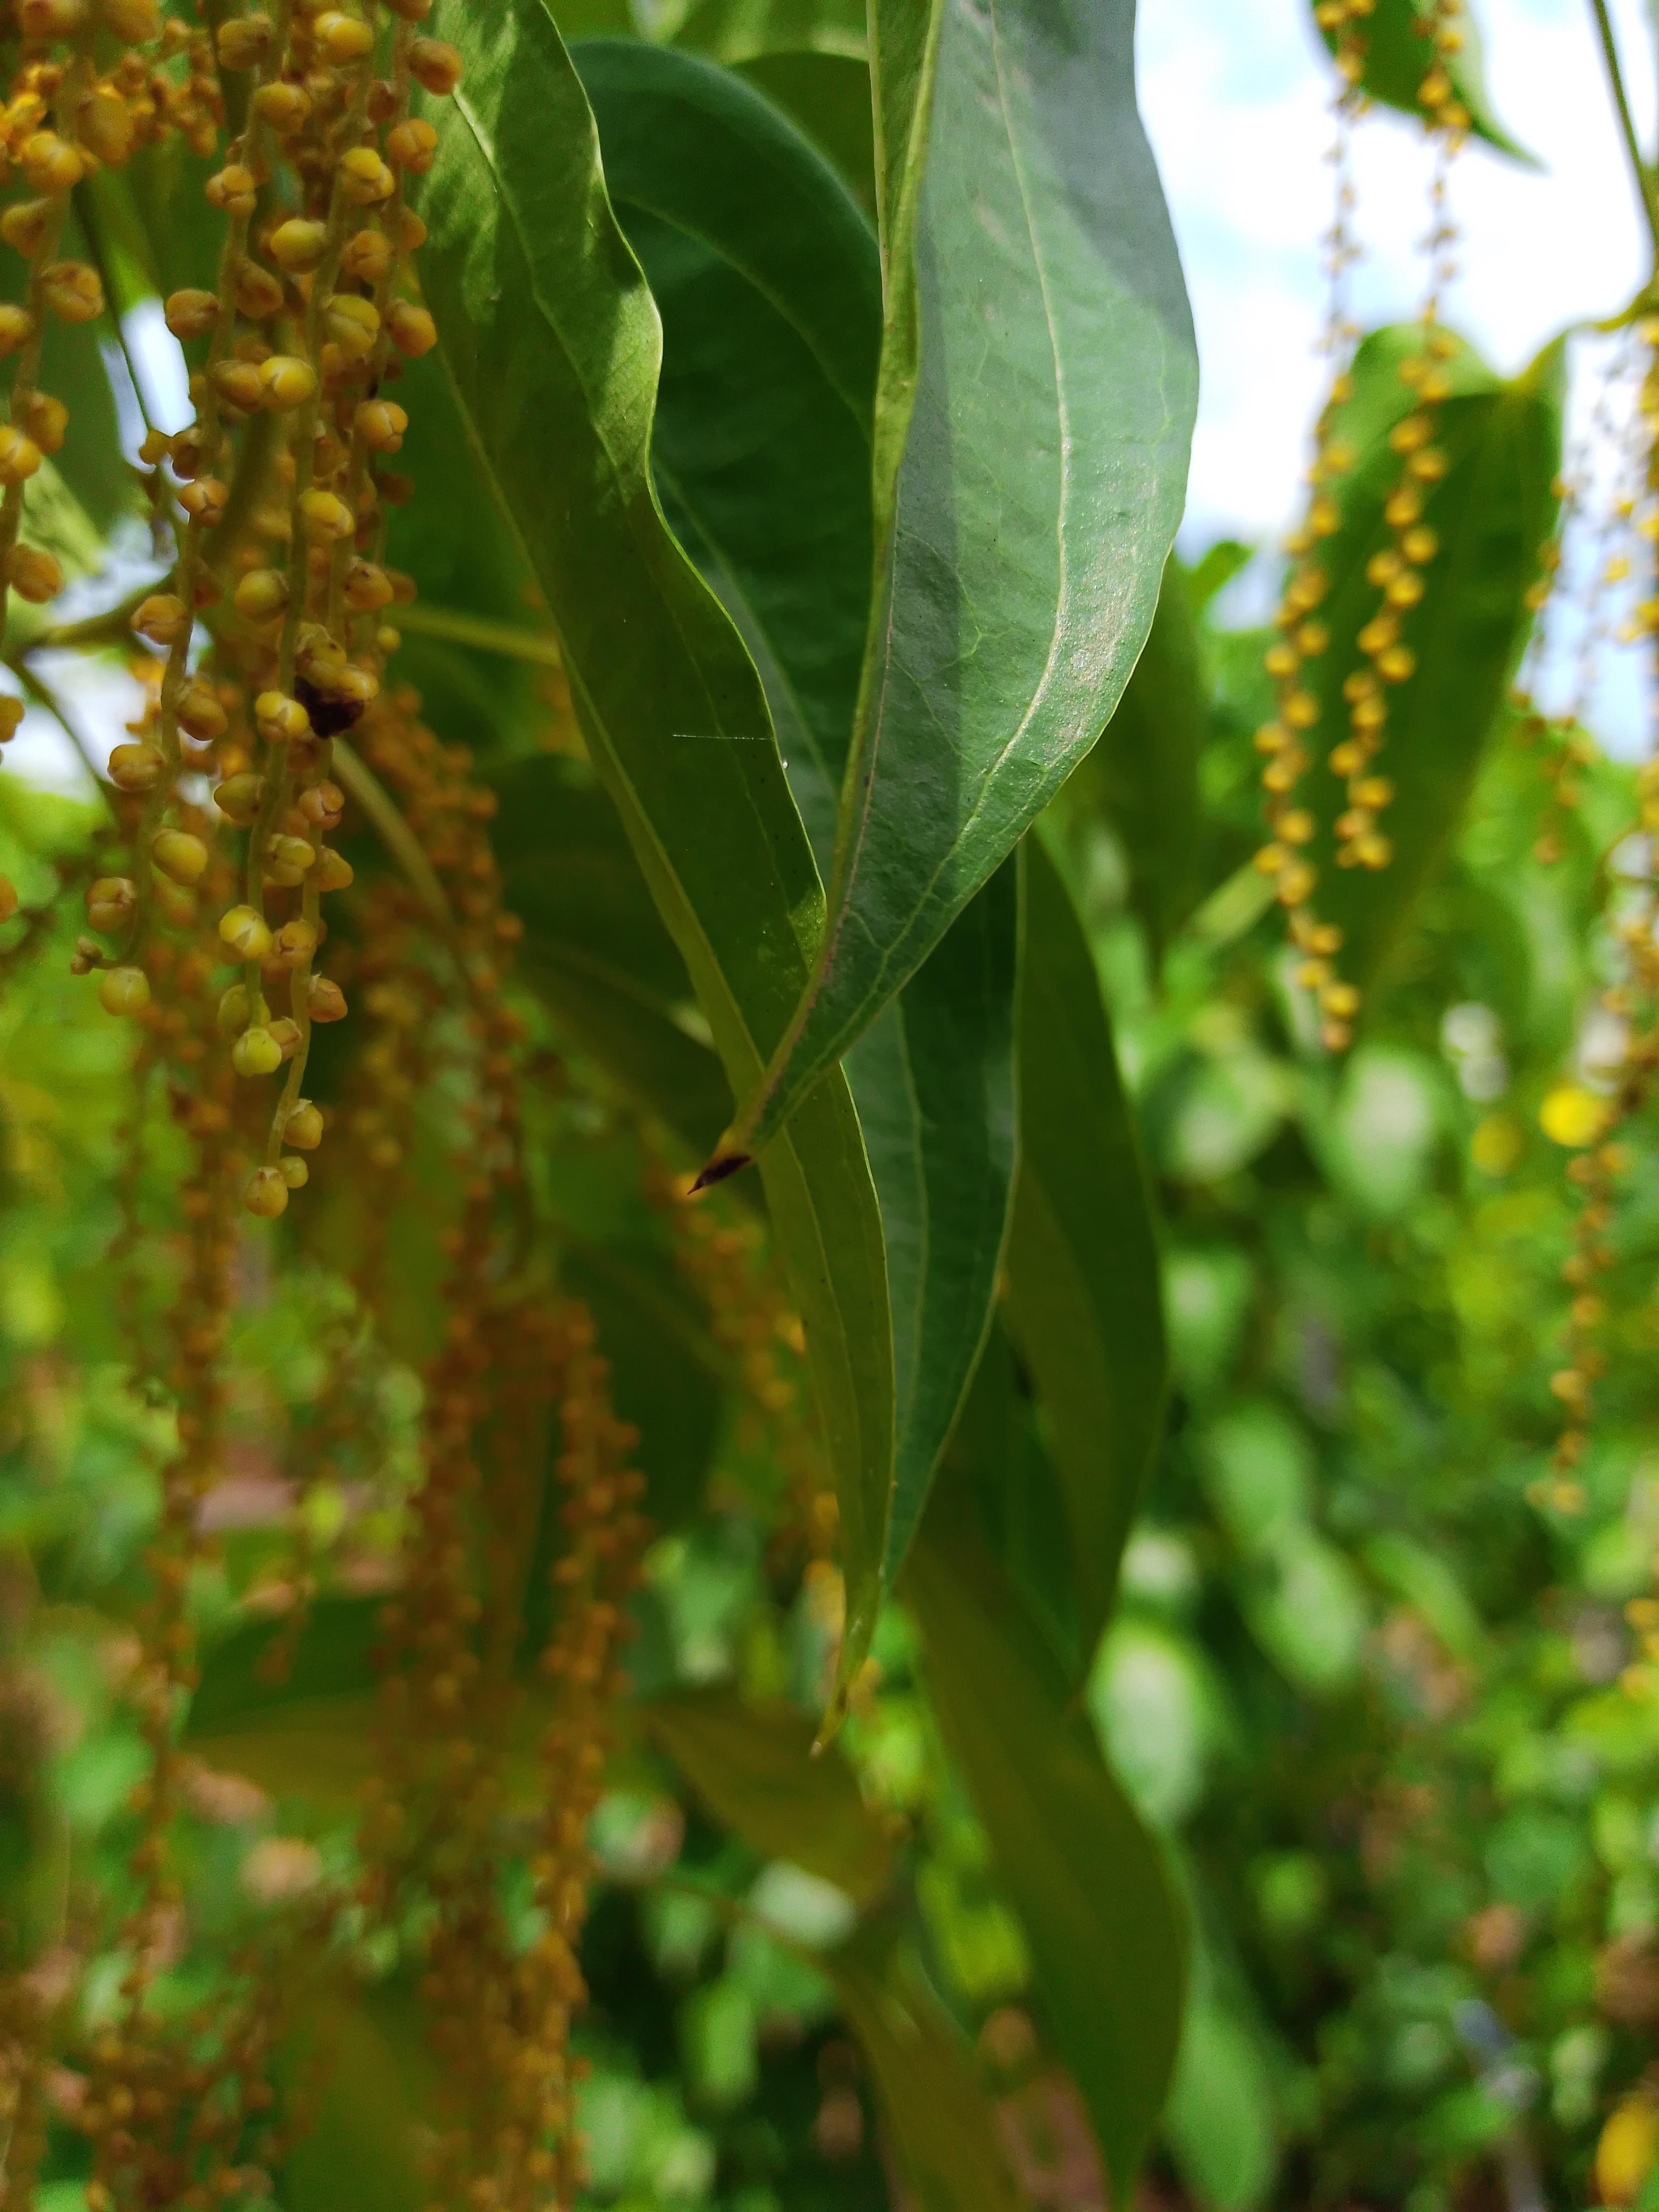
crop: yam
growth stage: flowering
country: Nigeria
